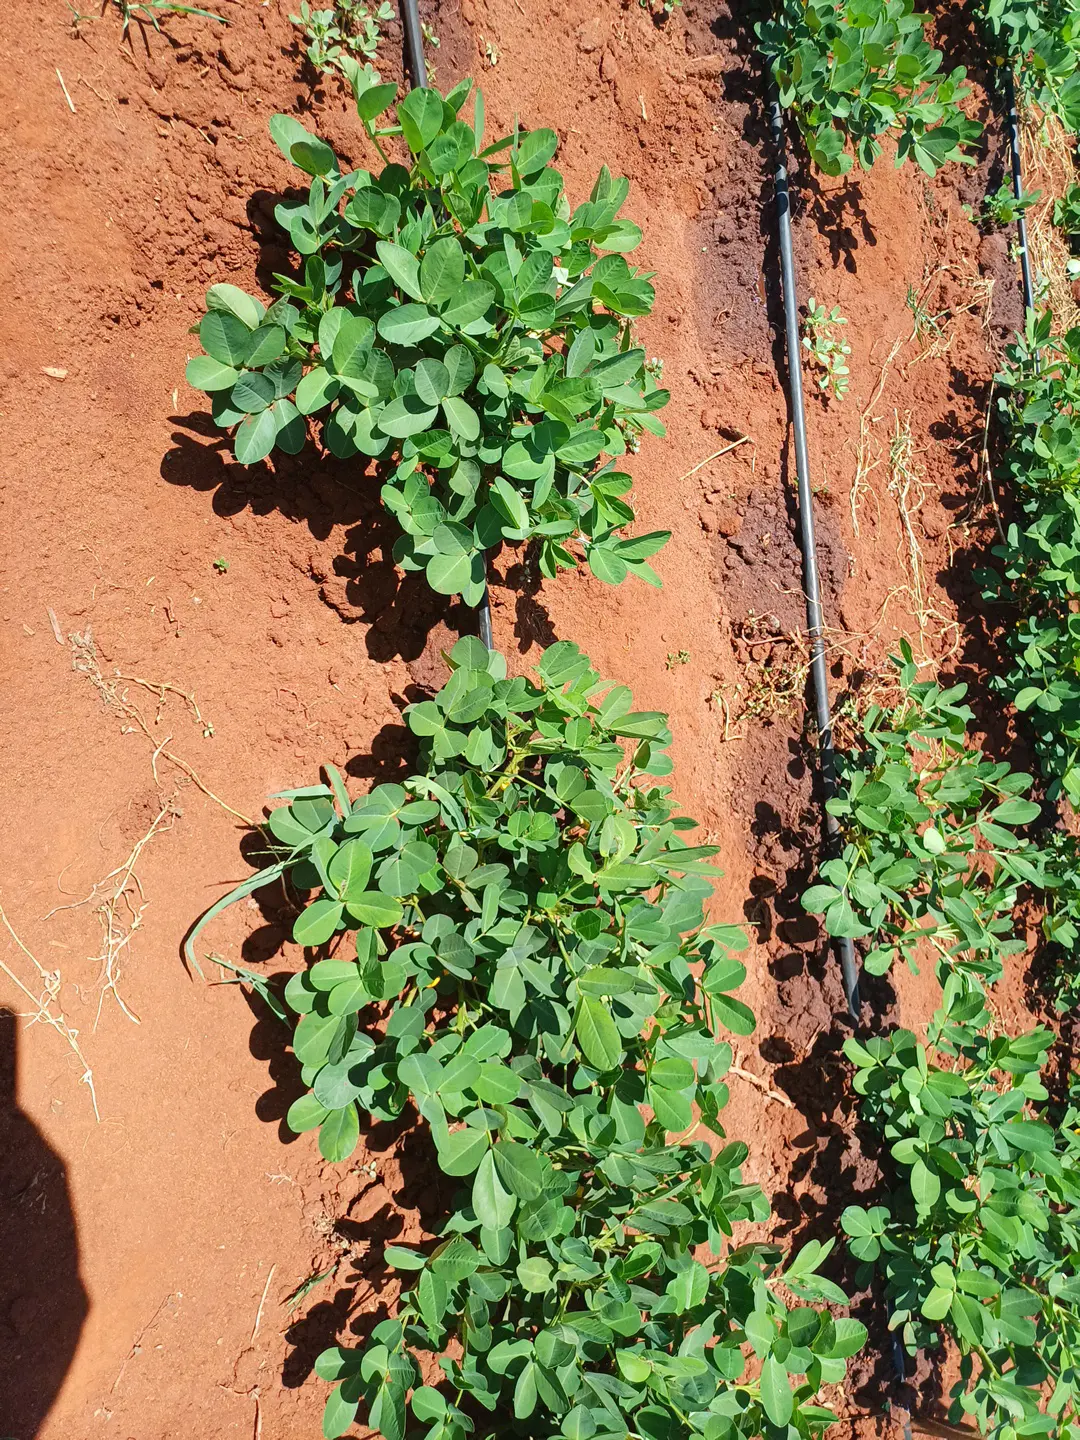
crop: groundnut
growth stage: flowering
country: Kenya
